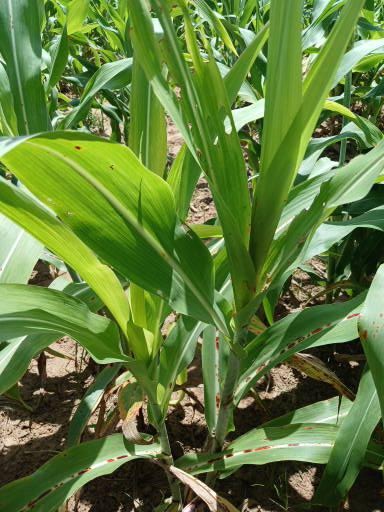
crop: sorghum
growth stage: vegetative
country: Senegal
